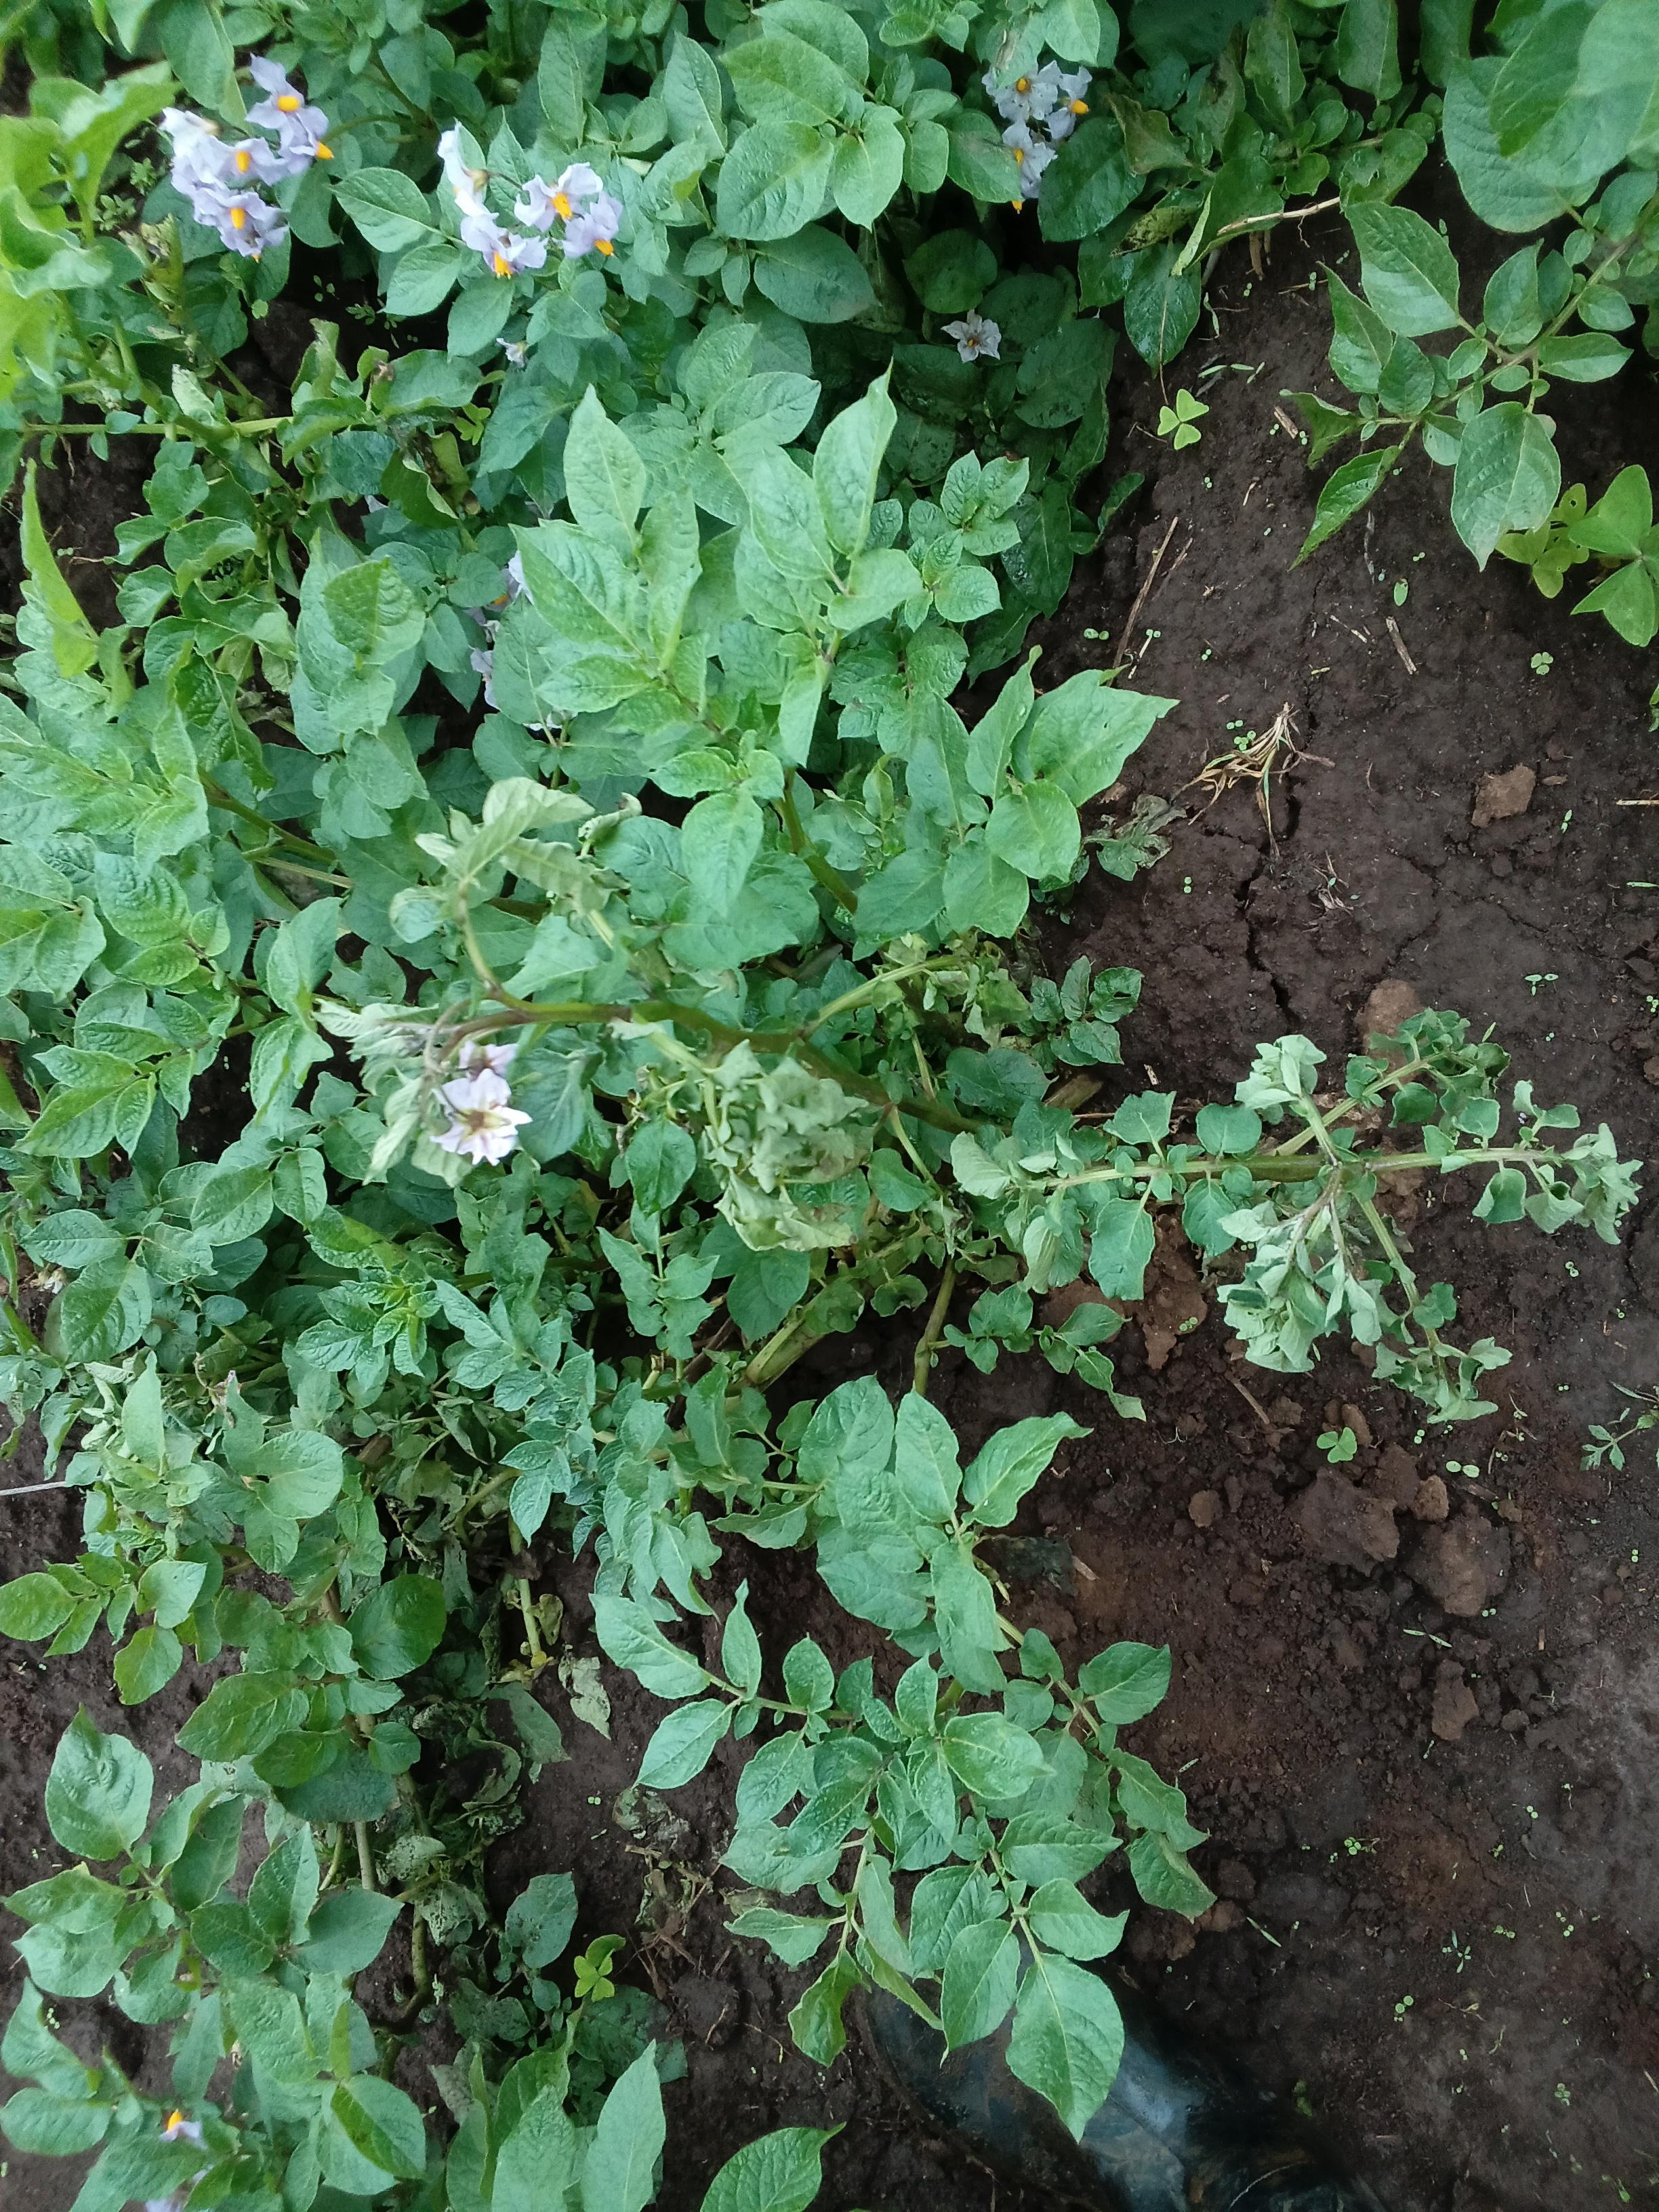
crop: potato
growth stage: flowering
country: Kenya
